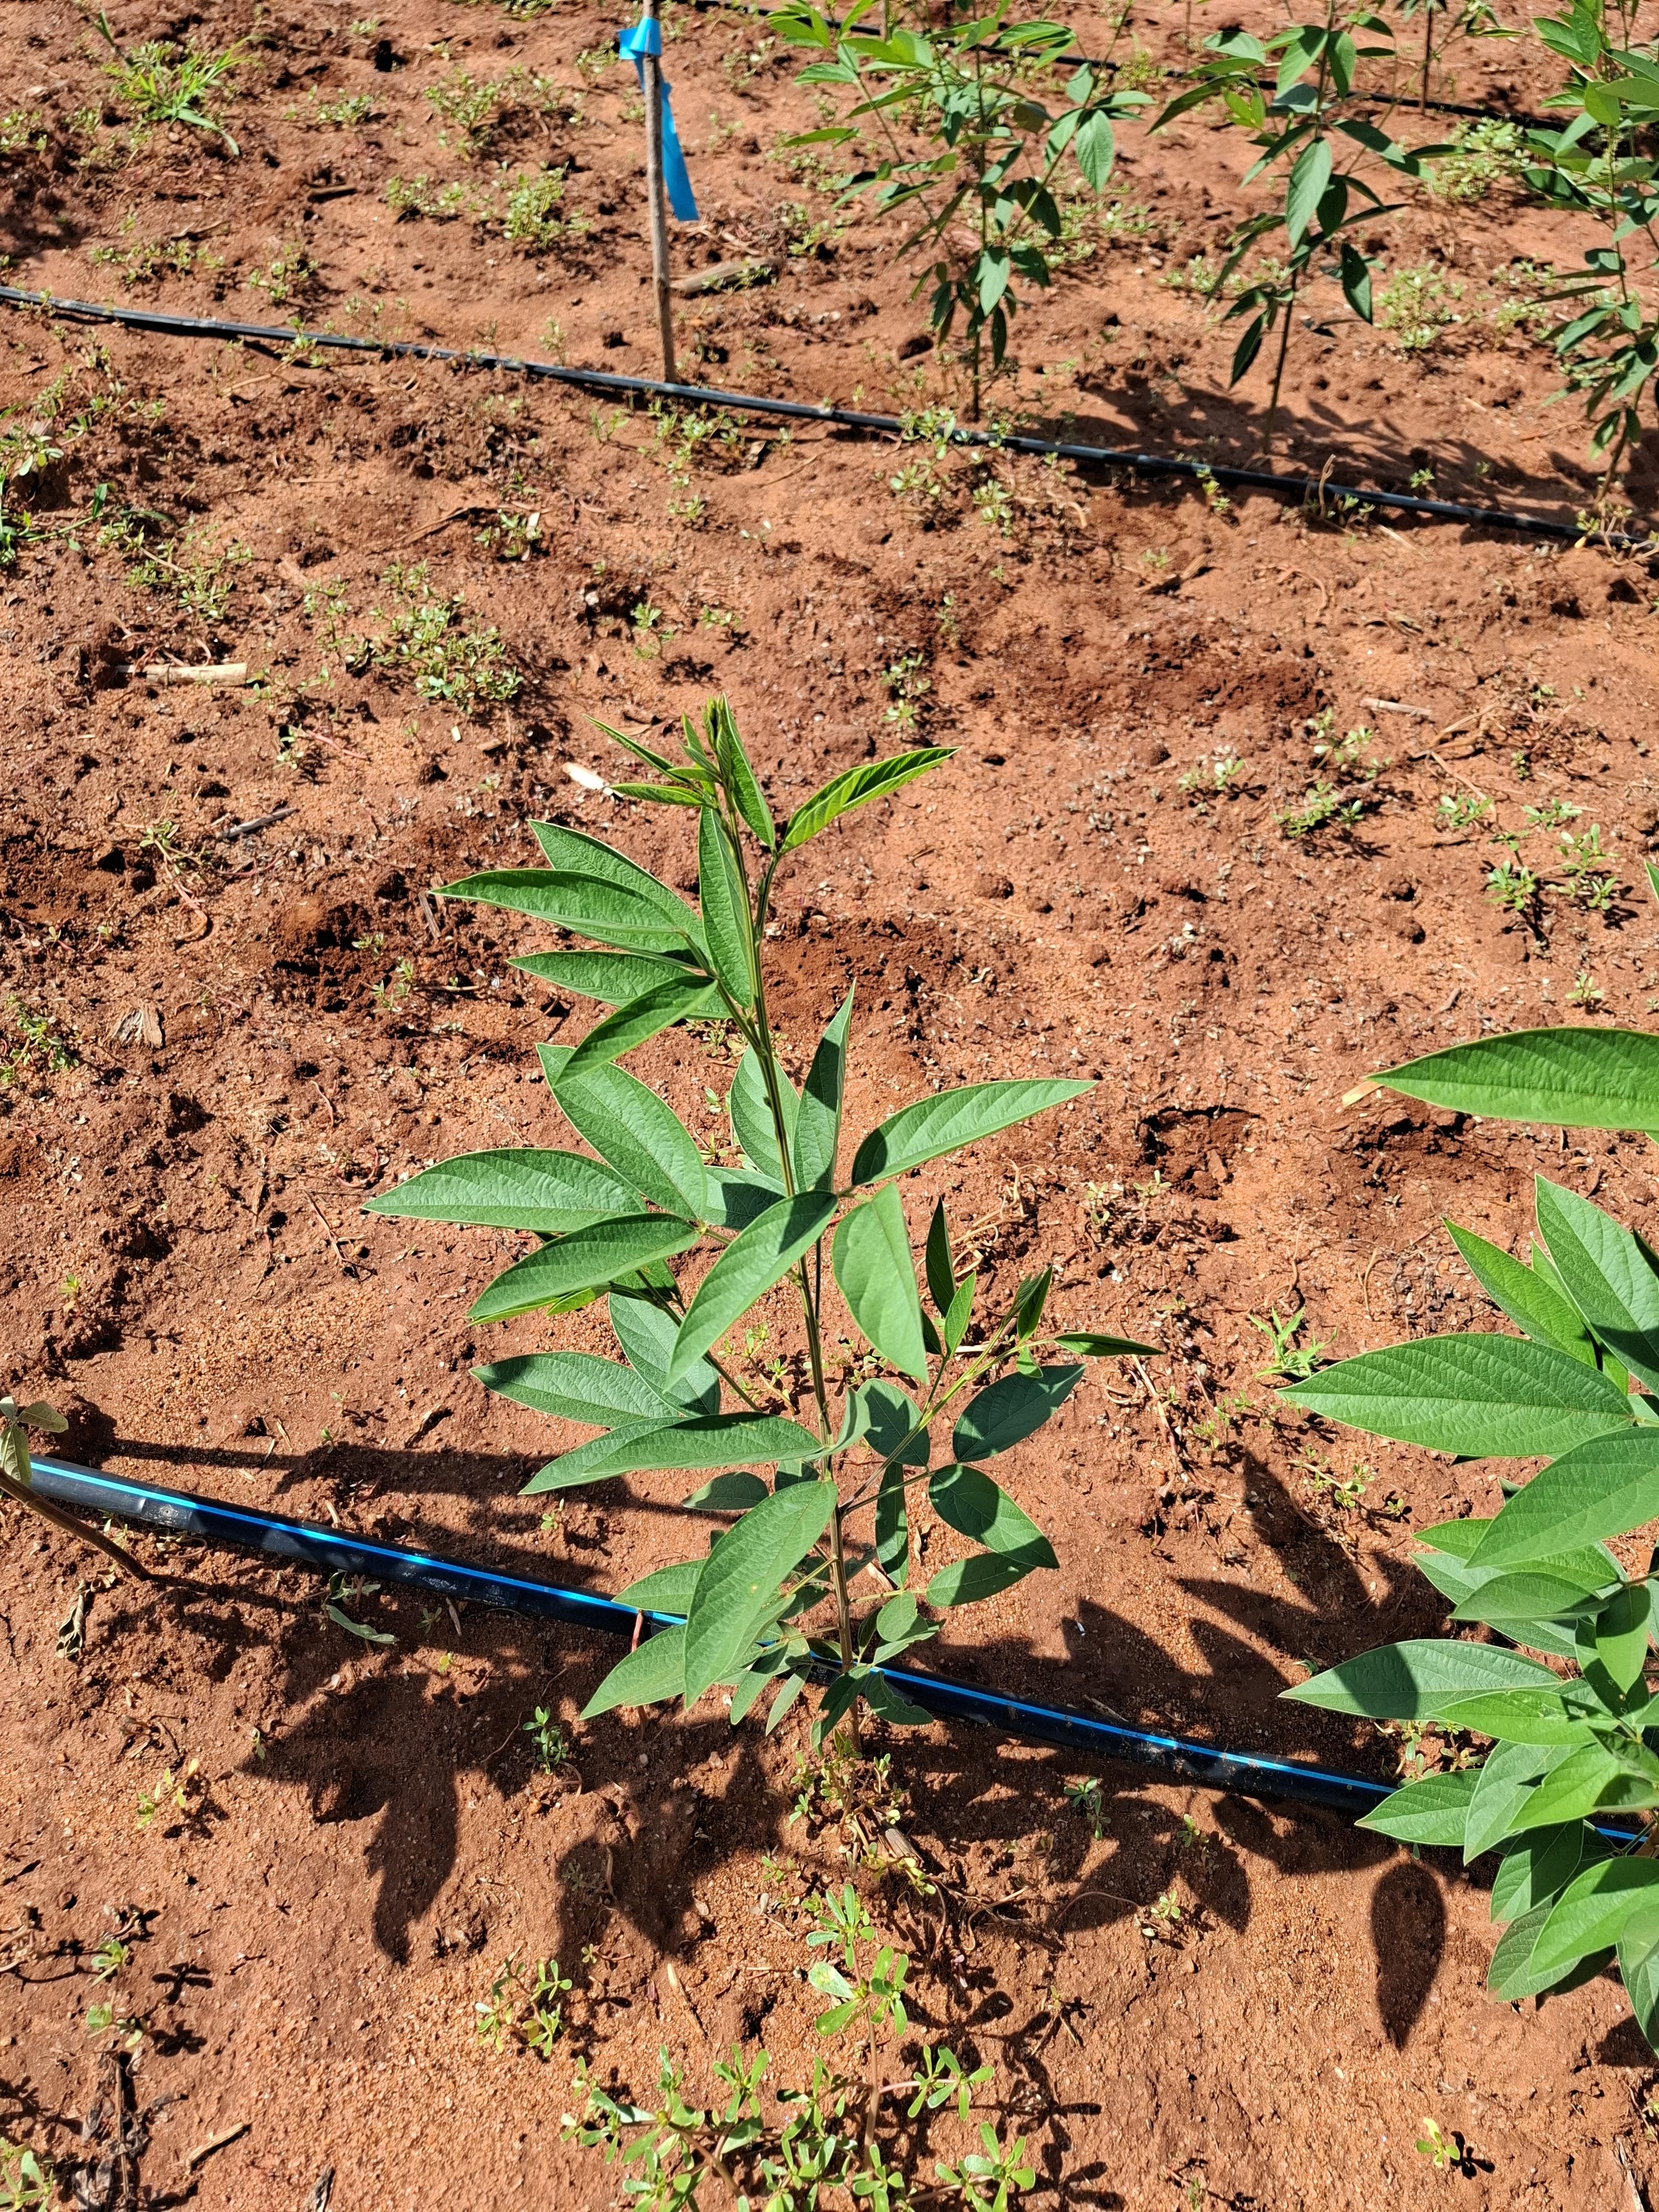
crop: pigeonpea
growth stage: flowering
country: Kenya
